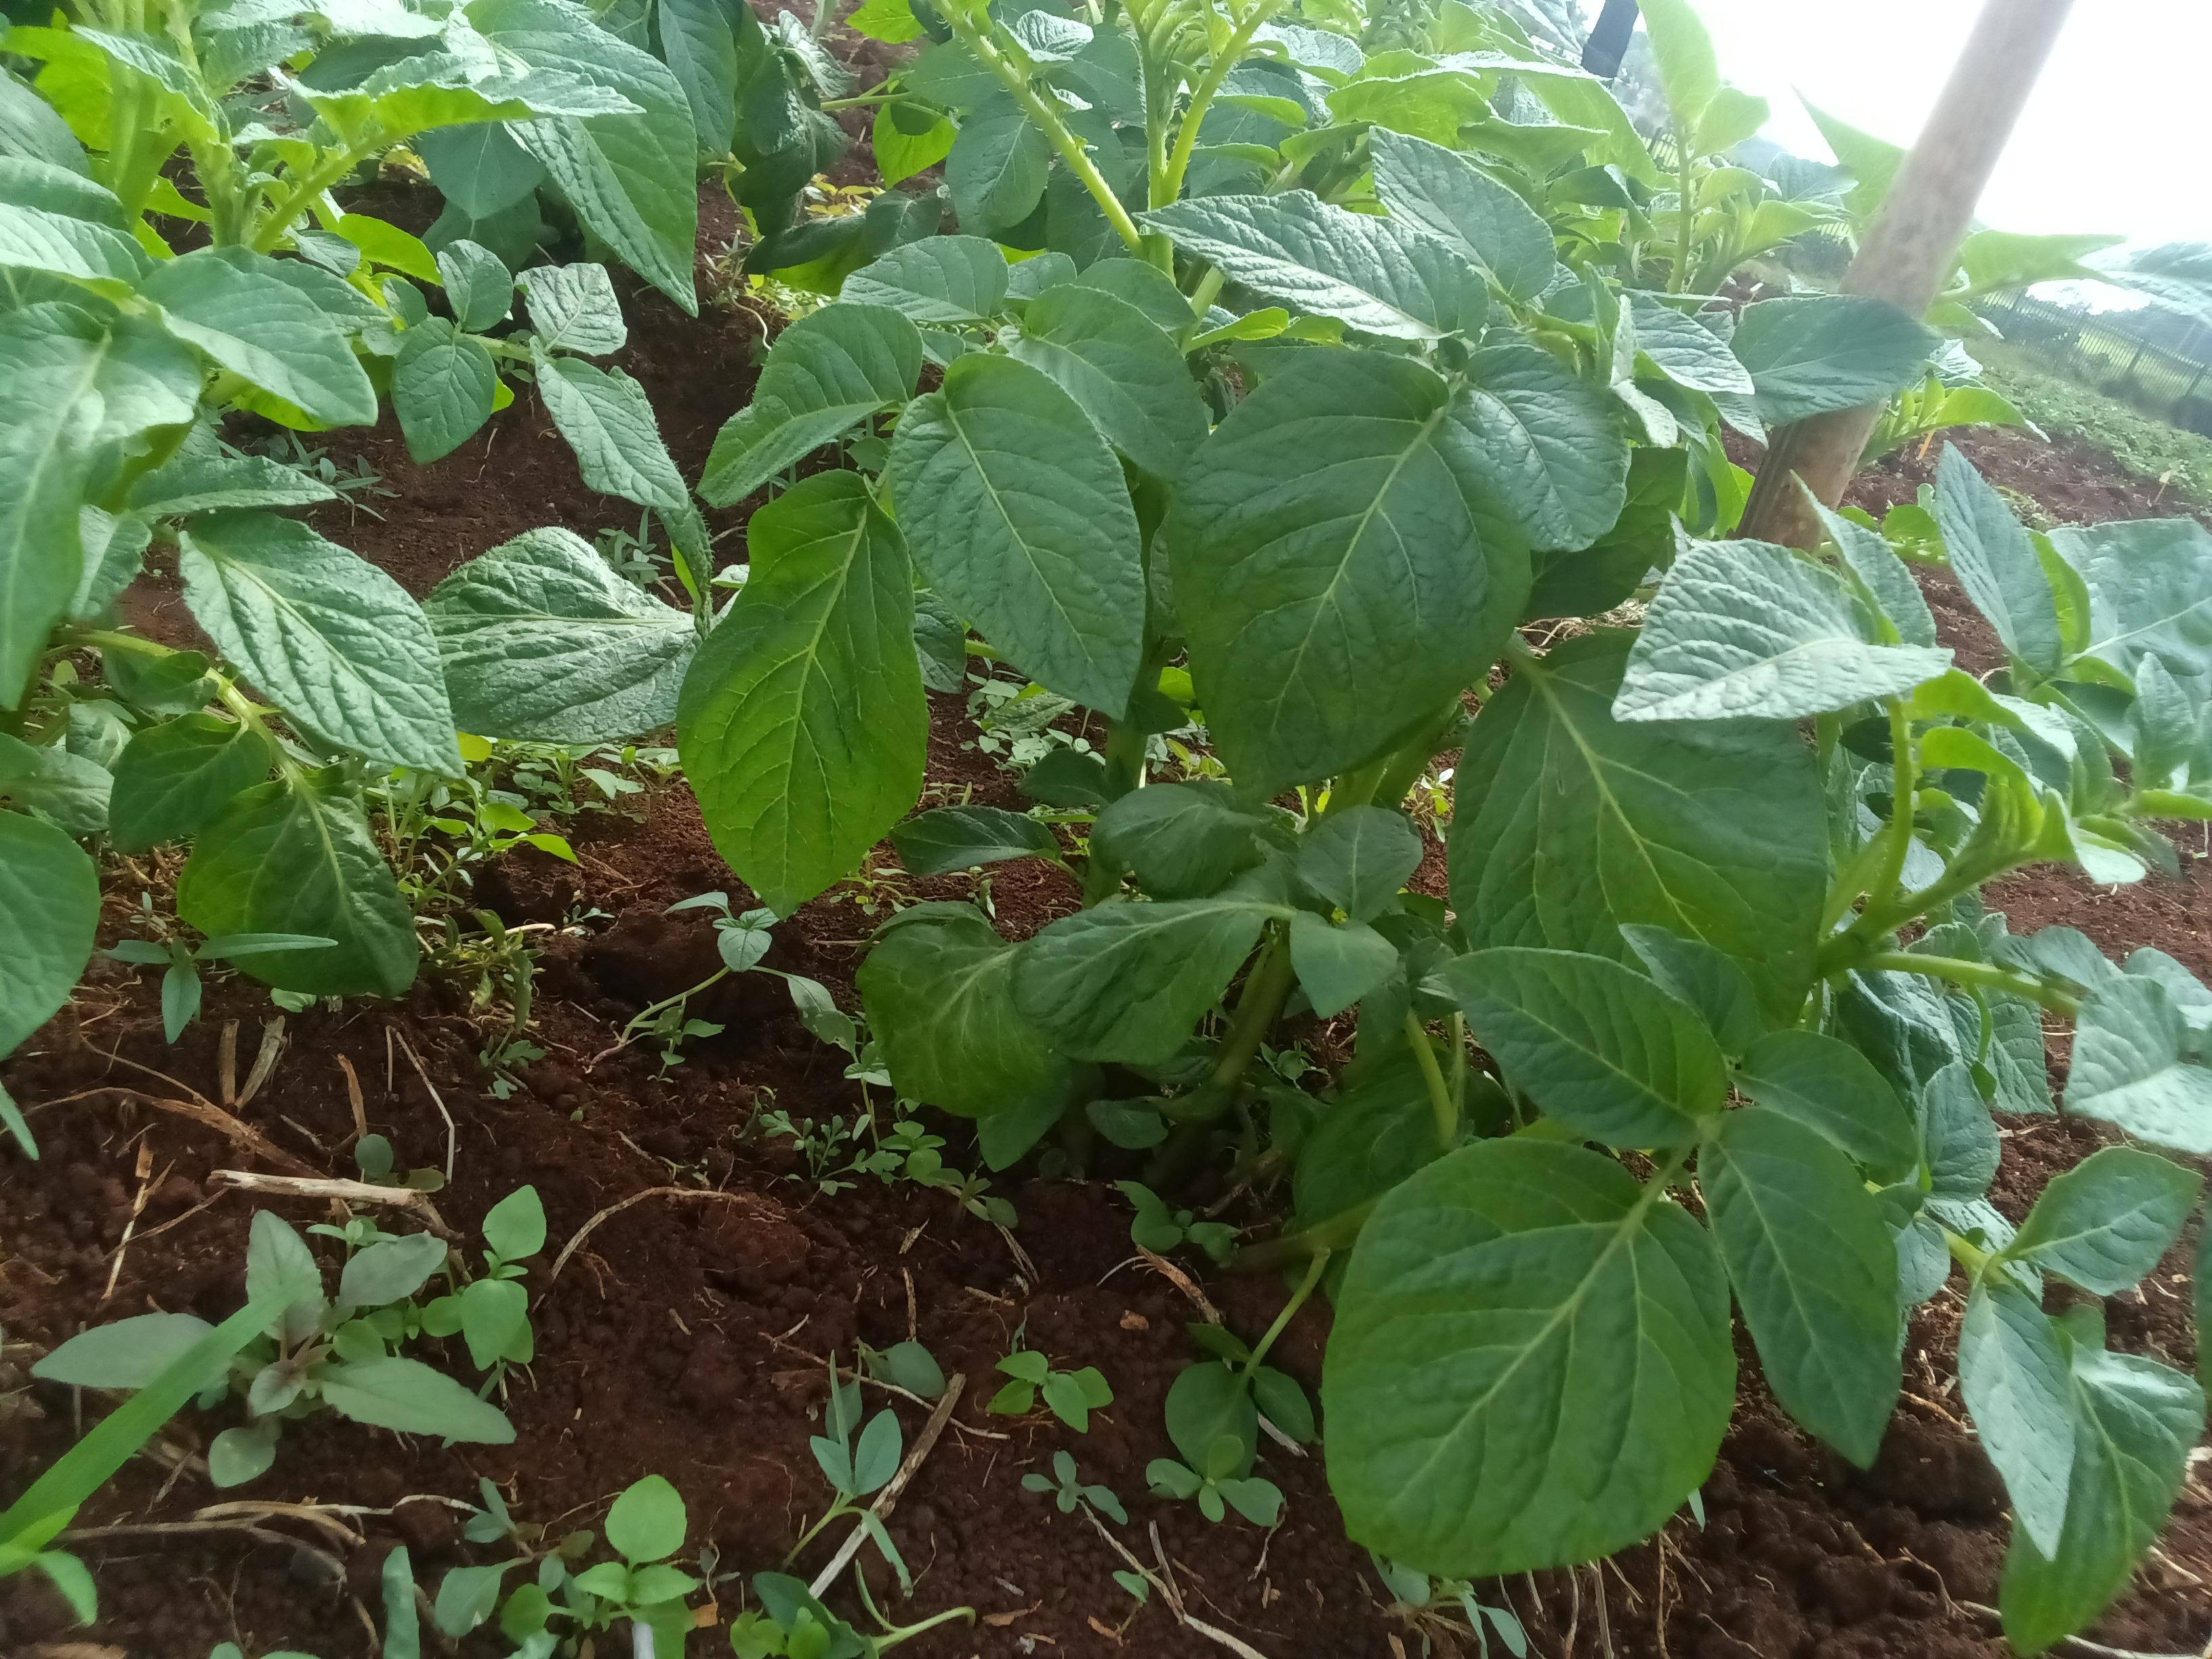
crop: potato
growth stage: emergence
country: Kenya
